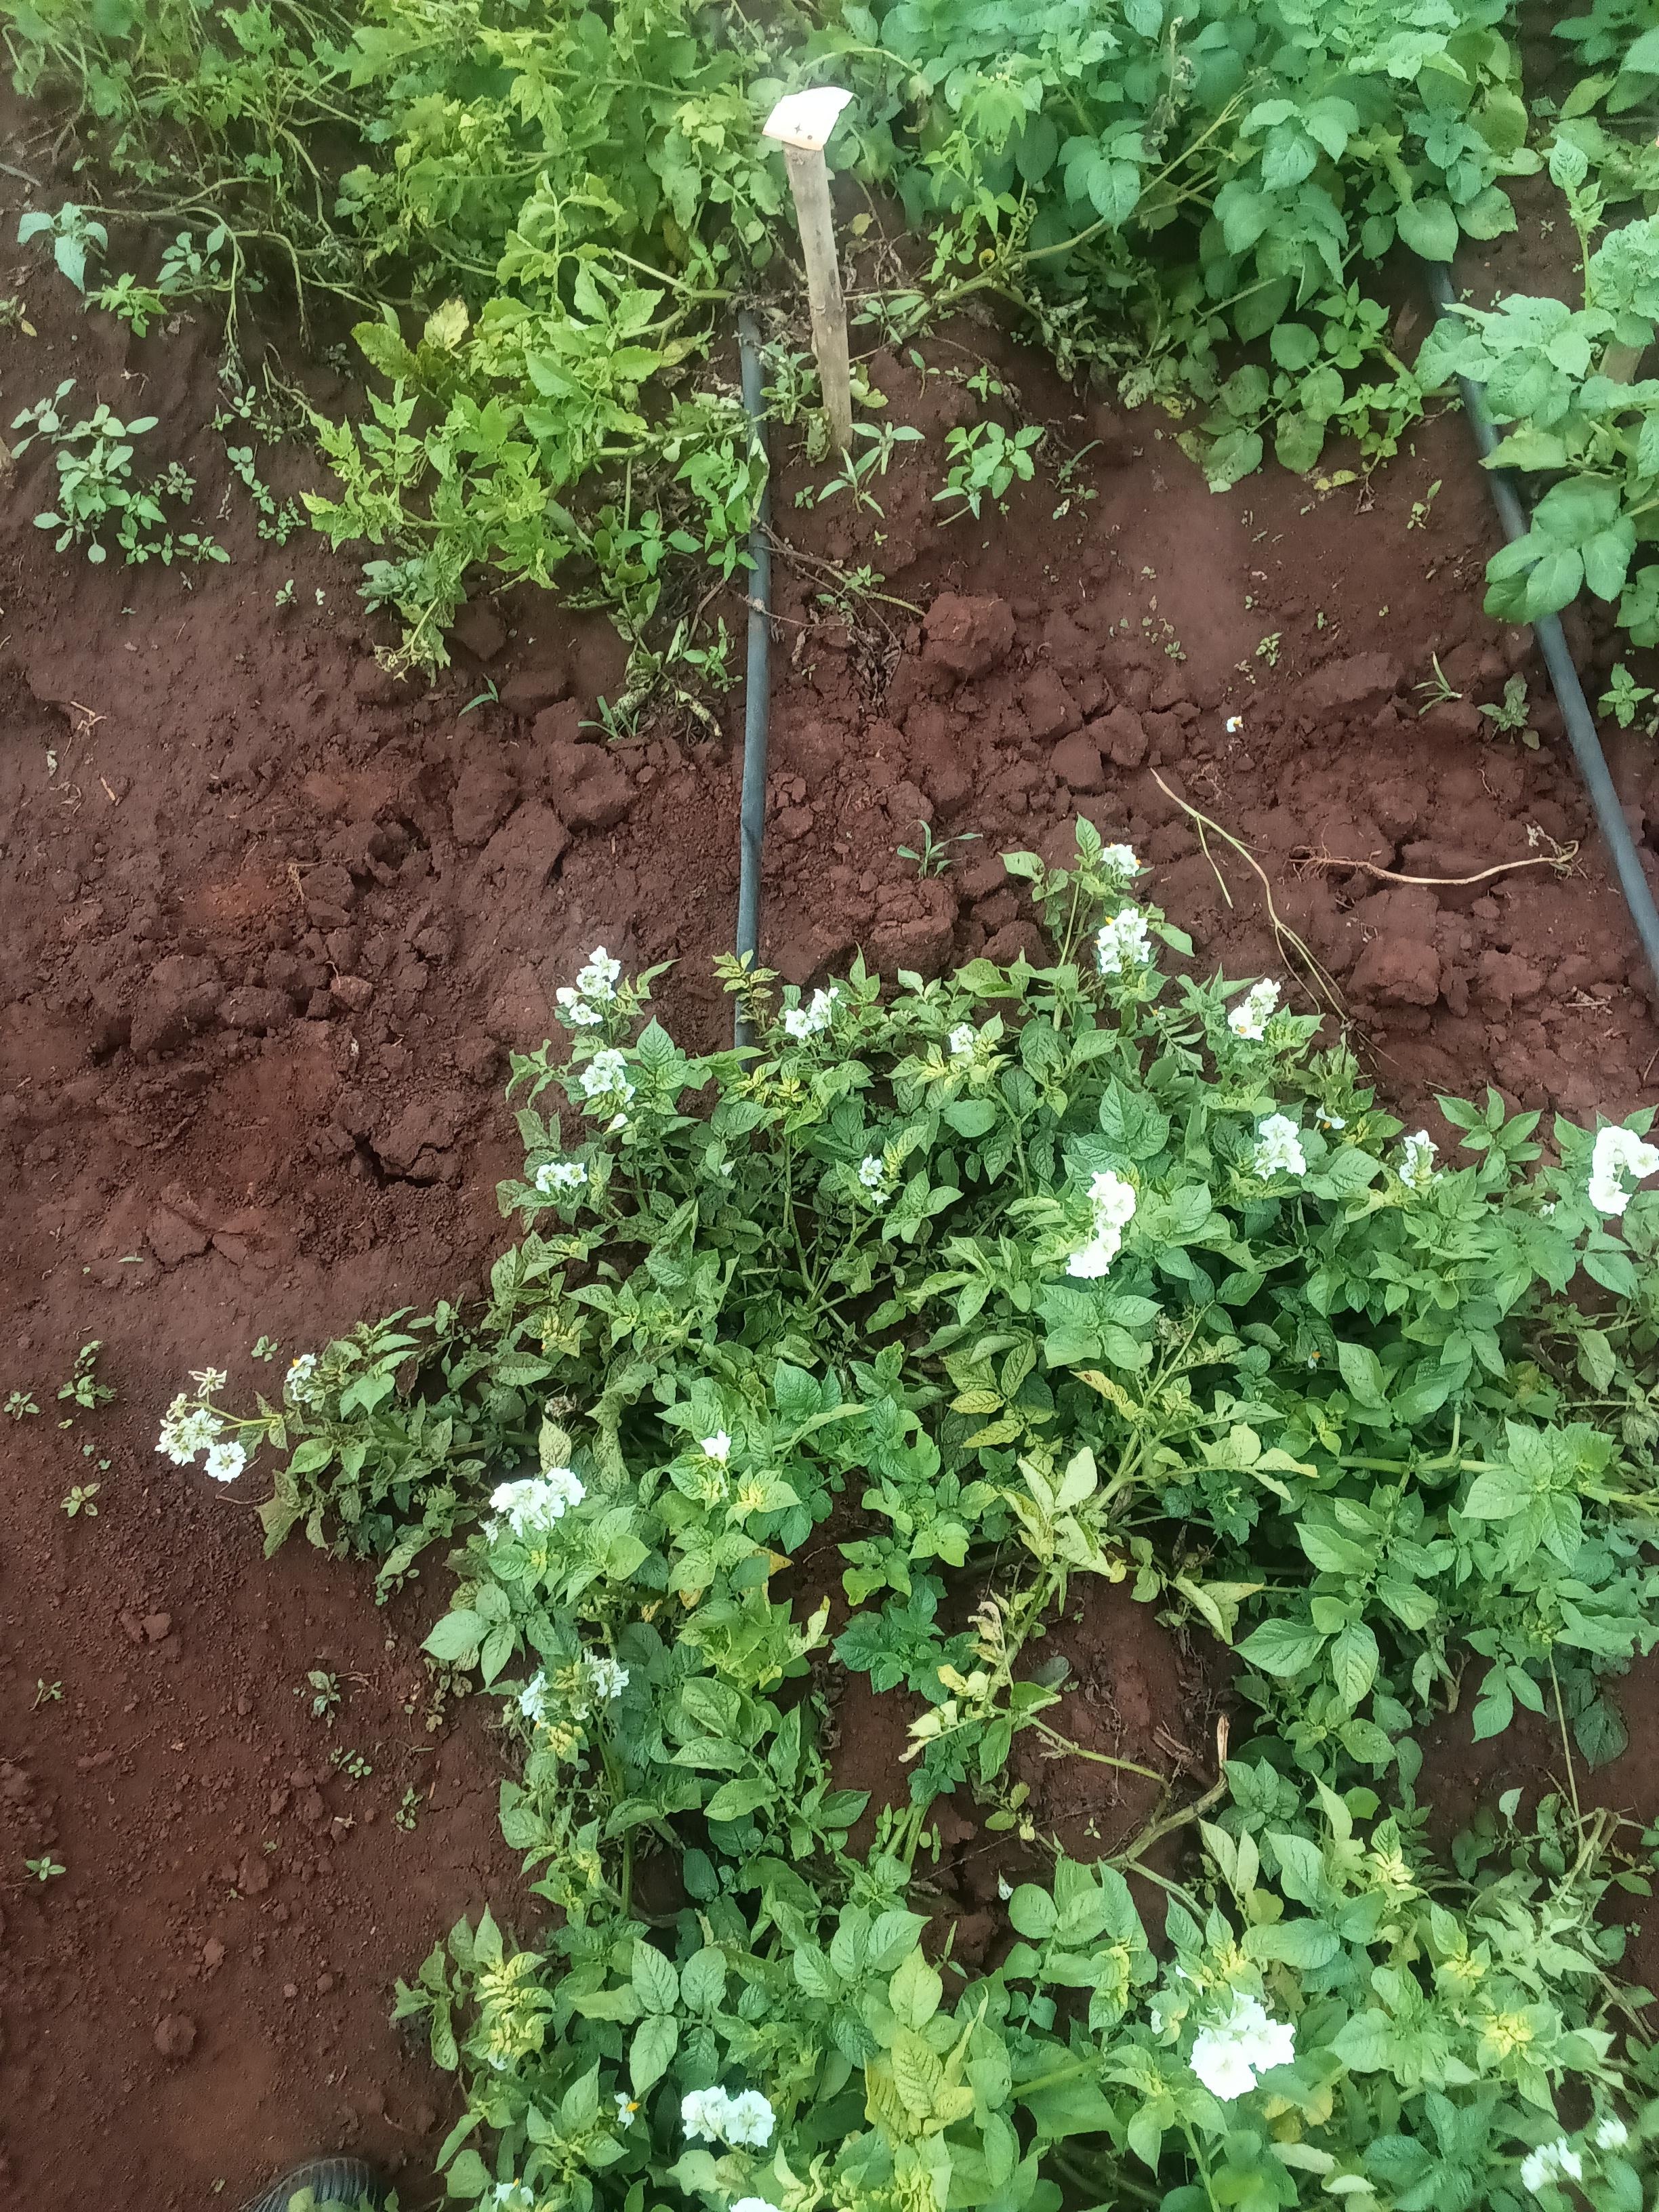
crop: potato
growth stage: flowering
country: Kenya
